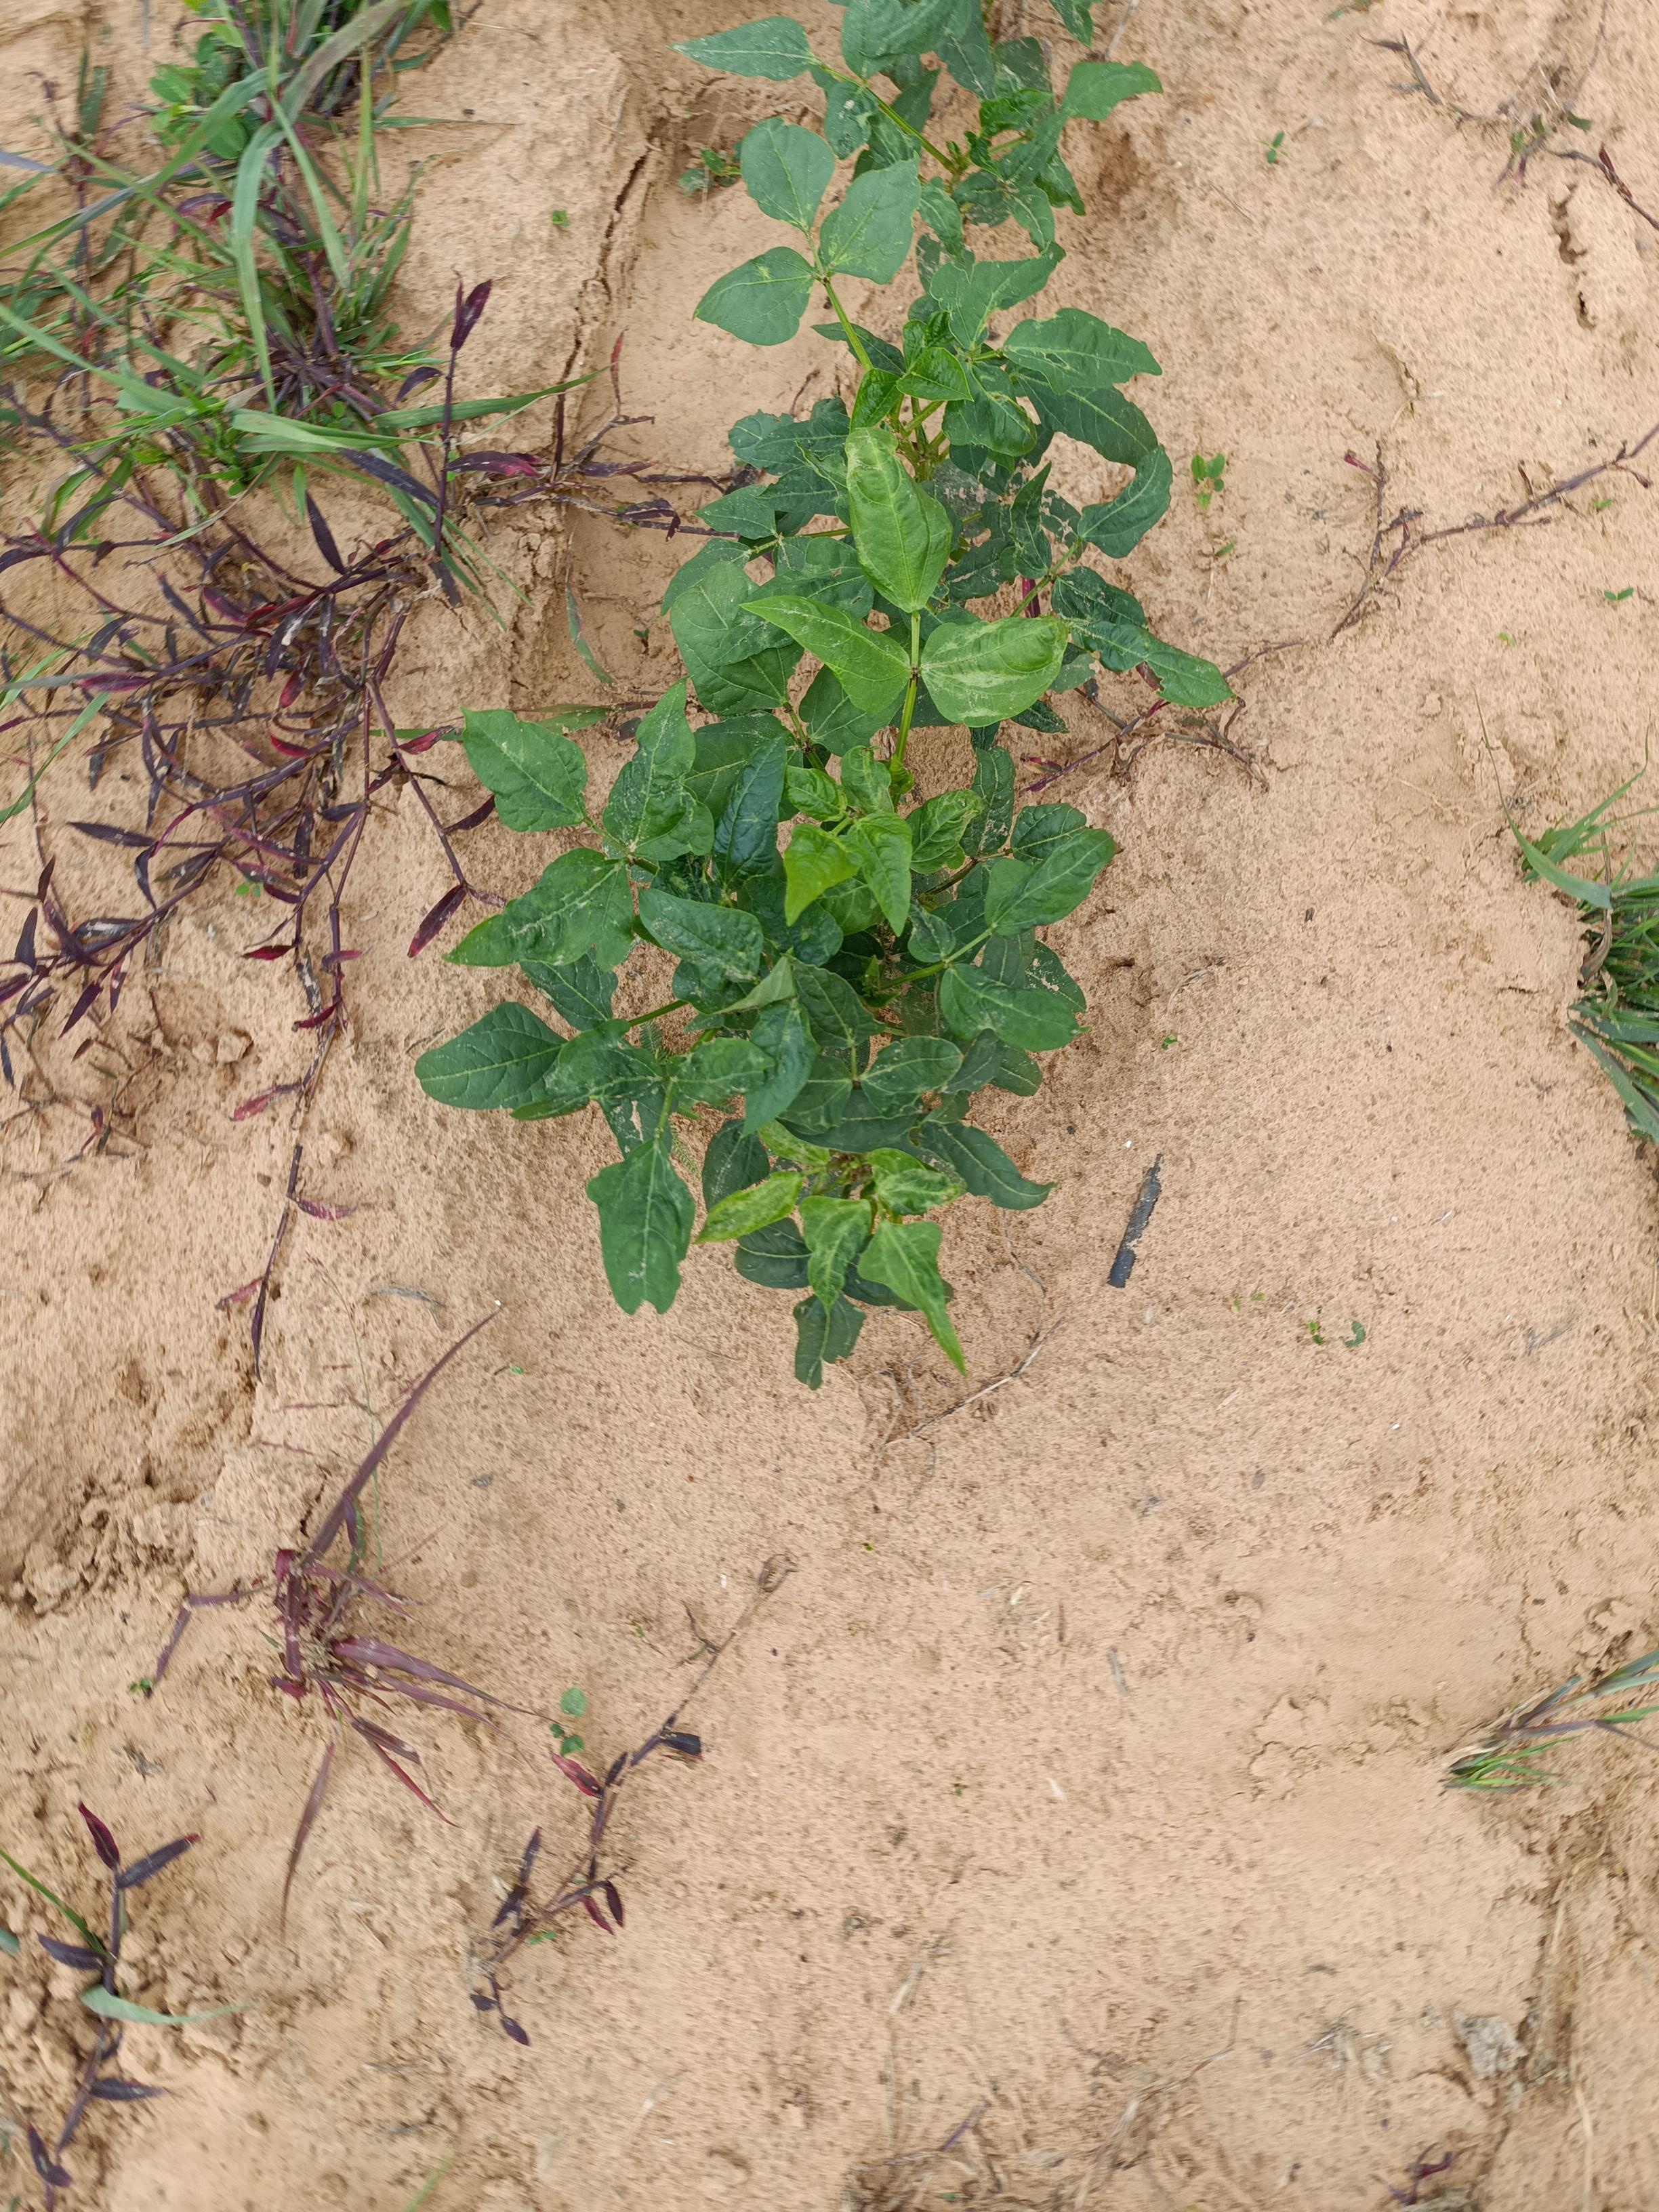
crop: cowpea
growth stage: emergence
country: Nigeria
